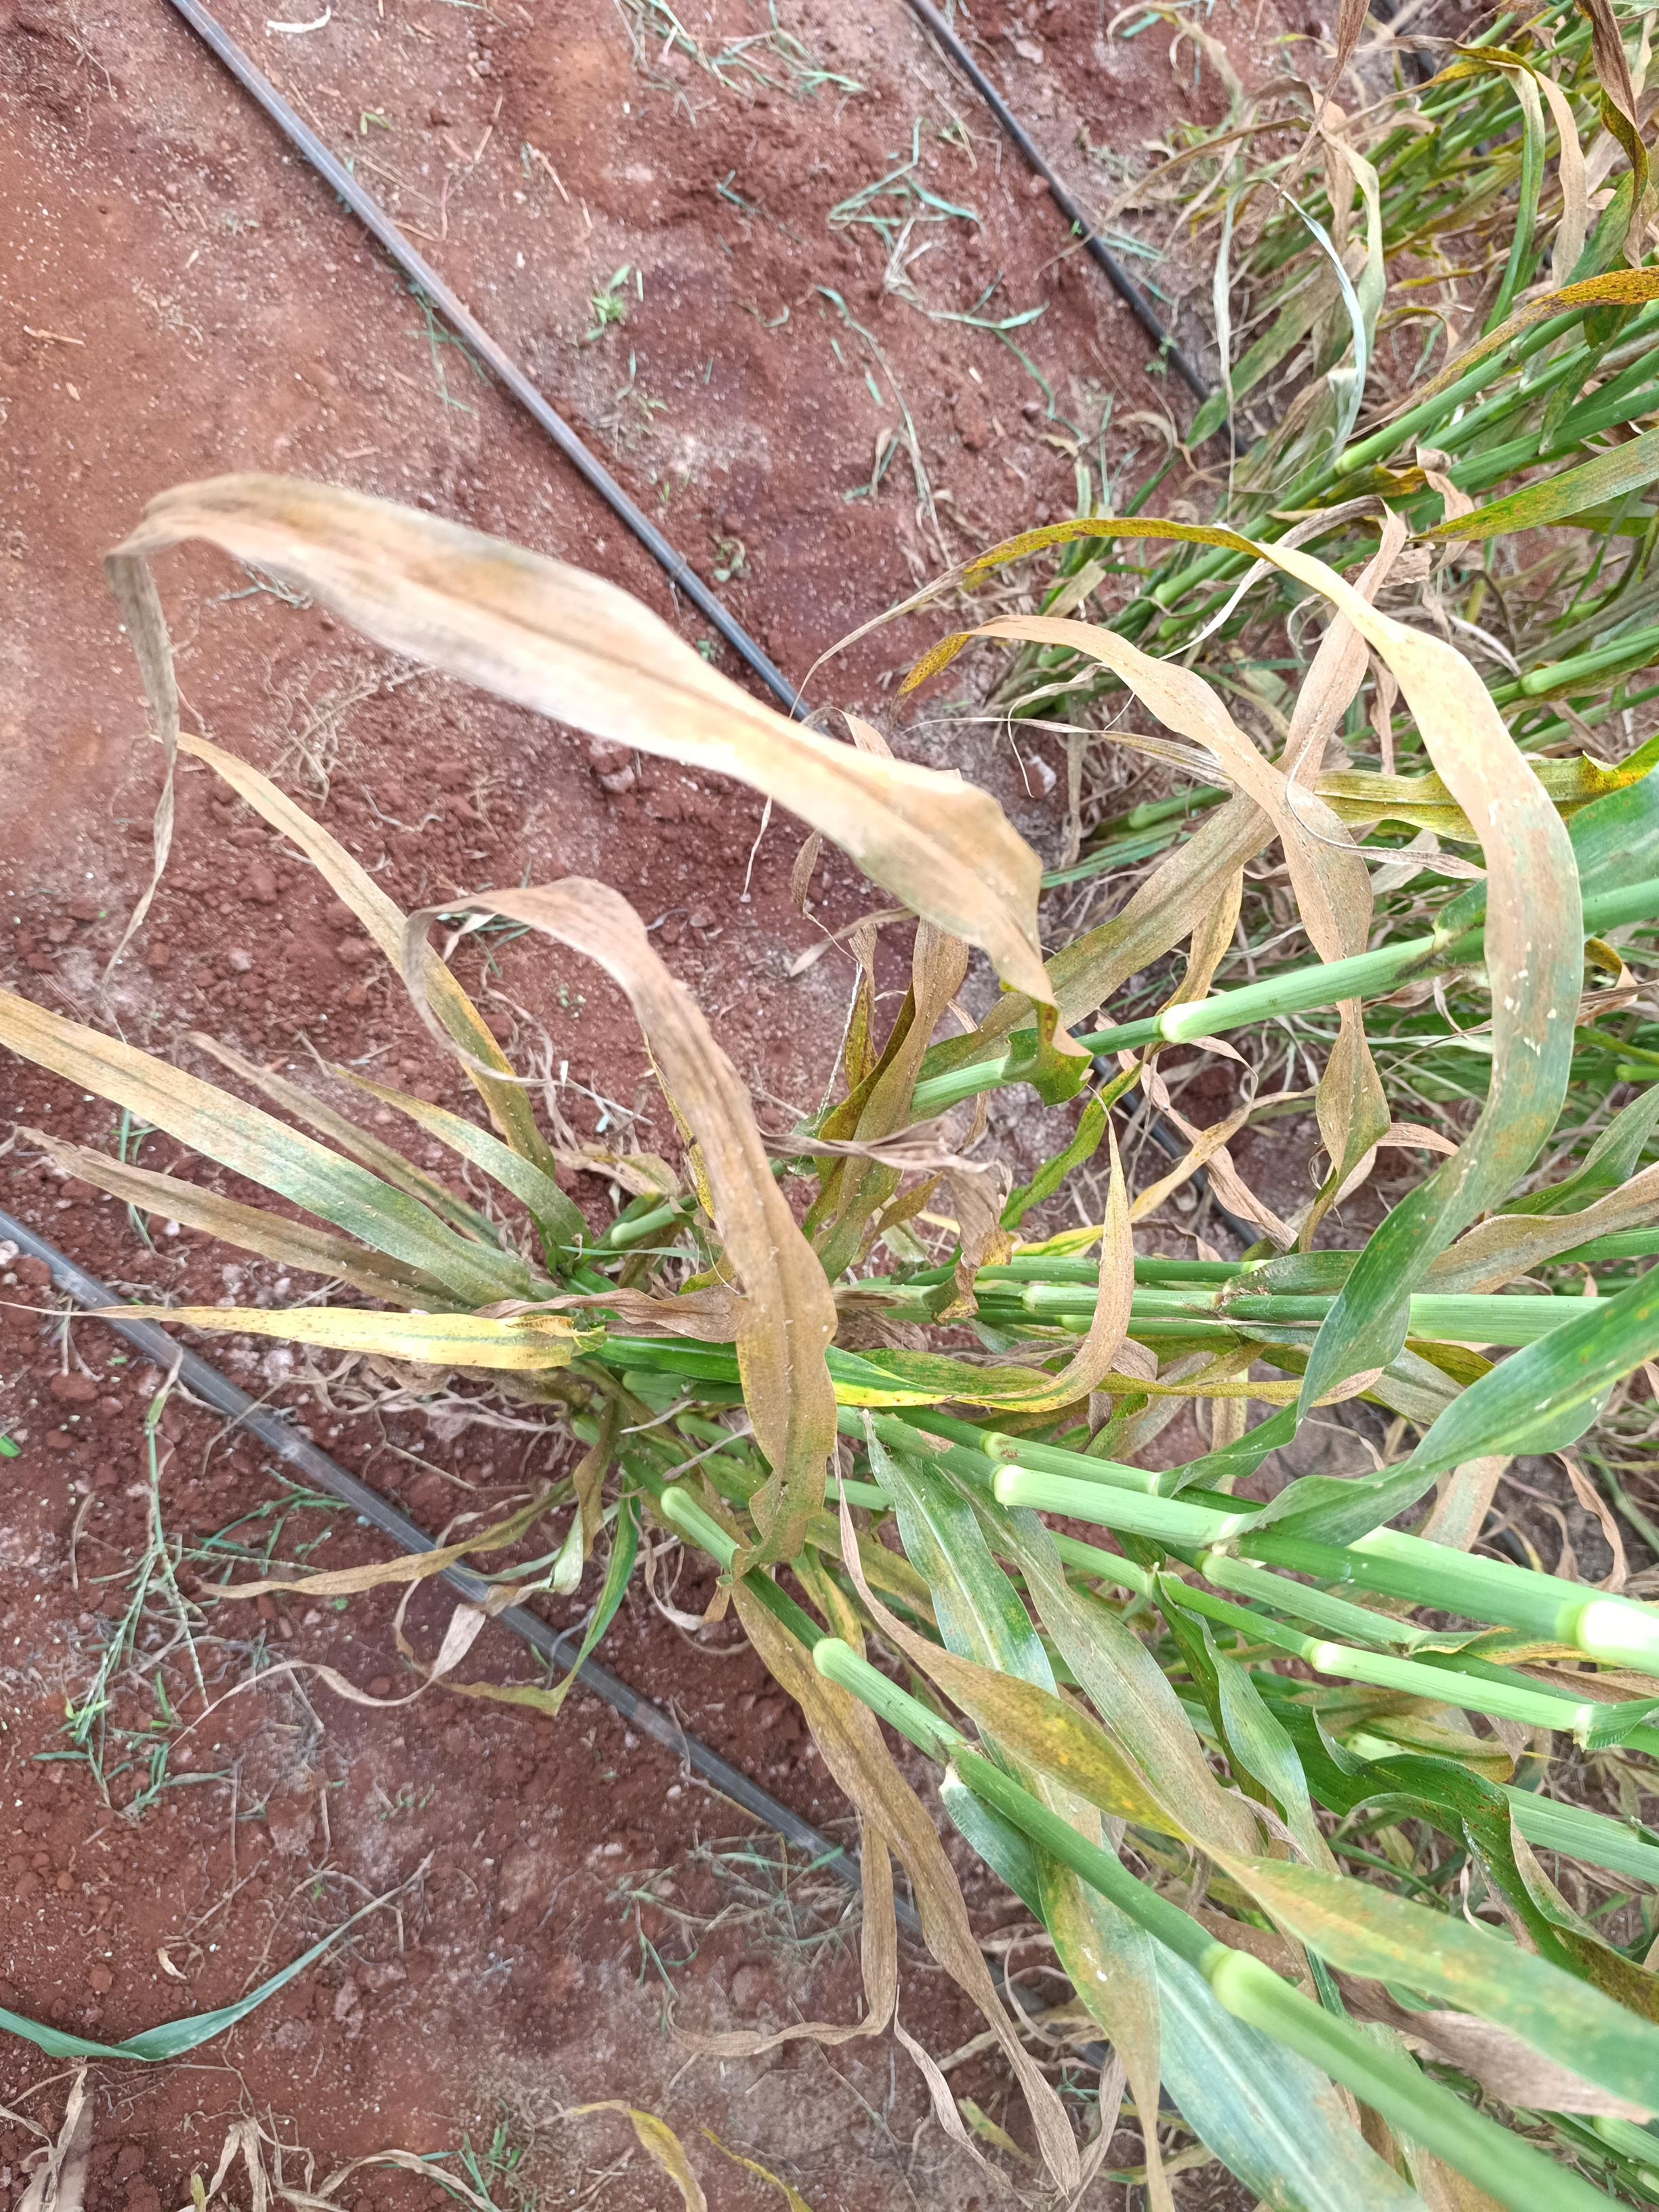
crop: pearl millet
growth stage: filling grain
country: Kenya
